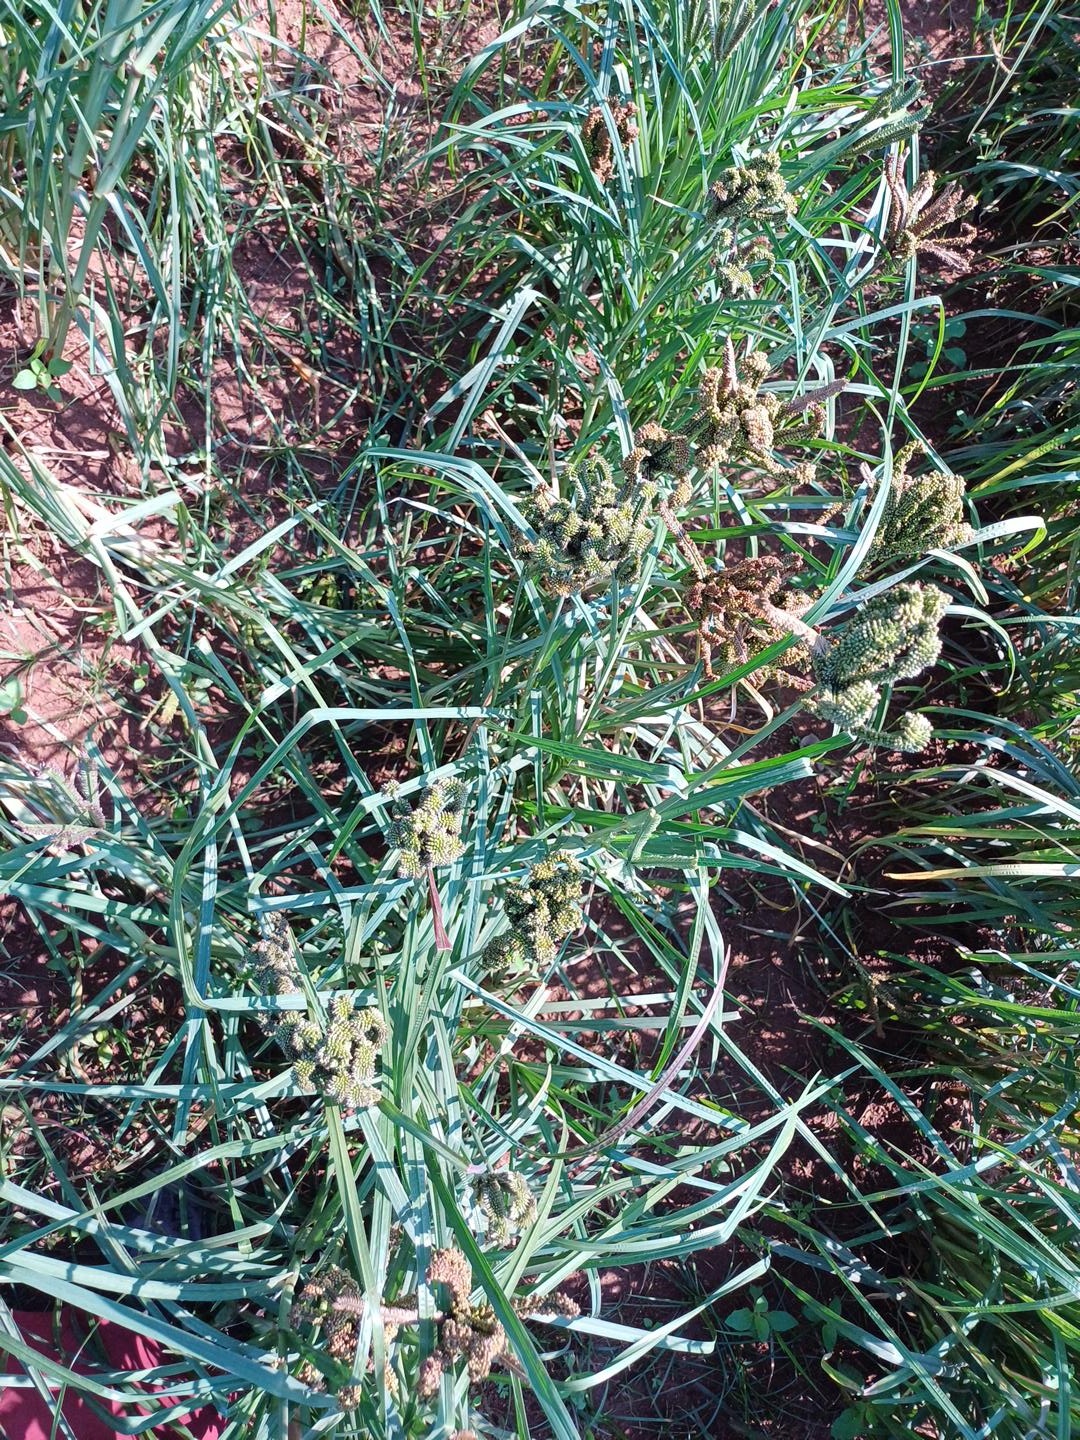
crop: finger millet
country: Kenya
